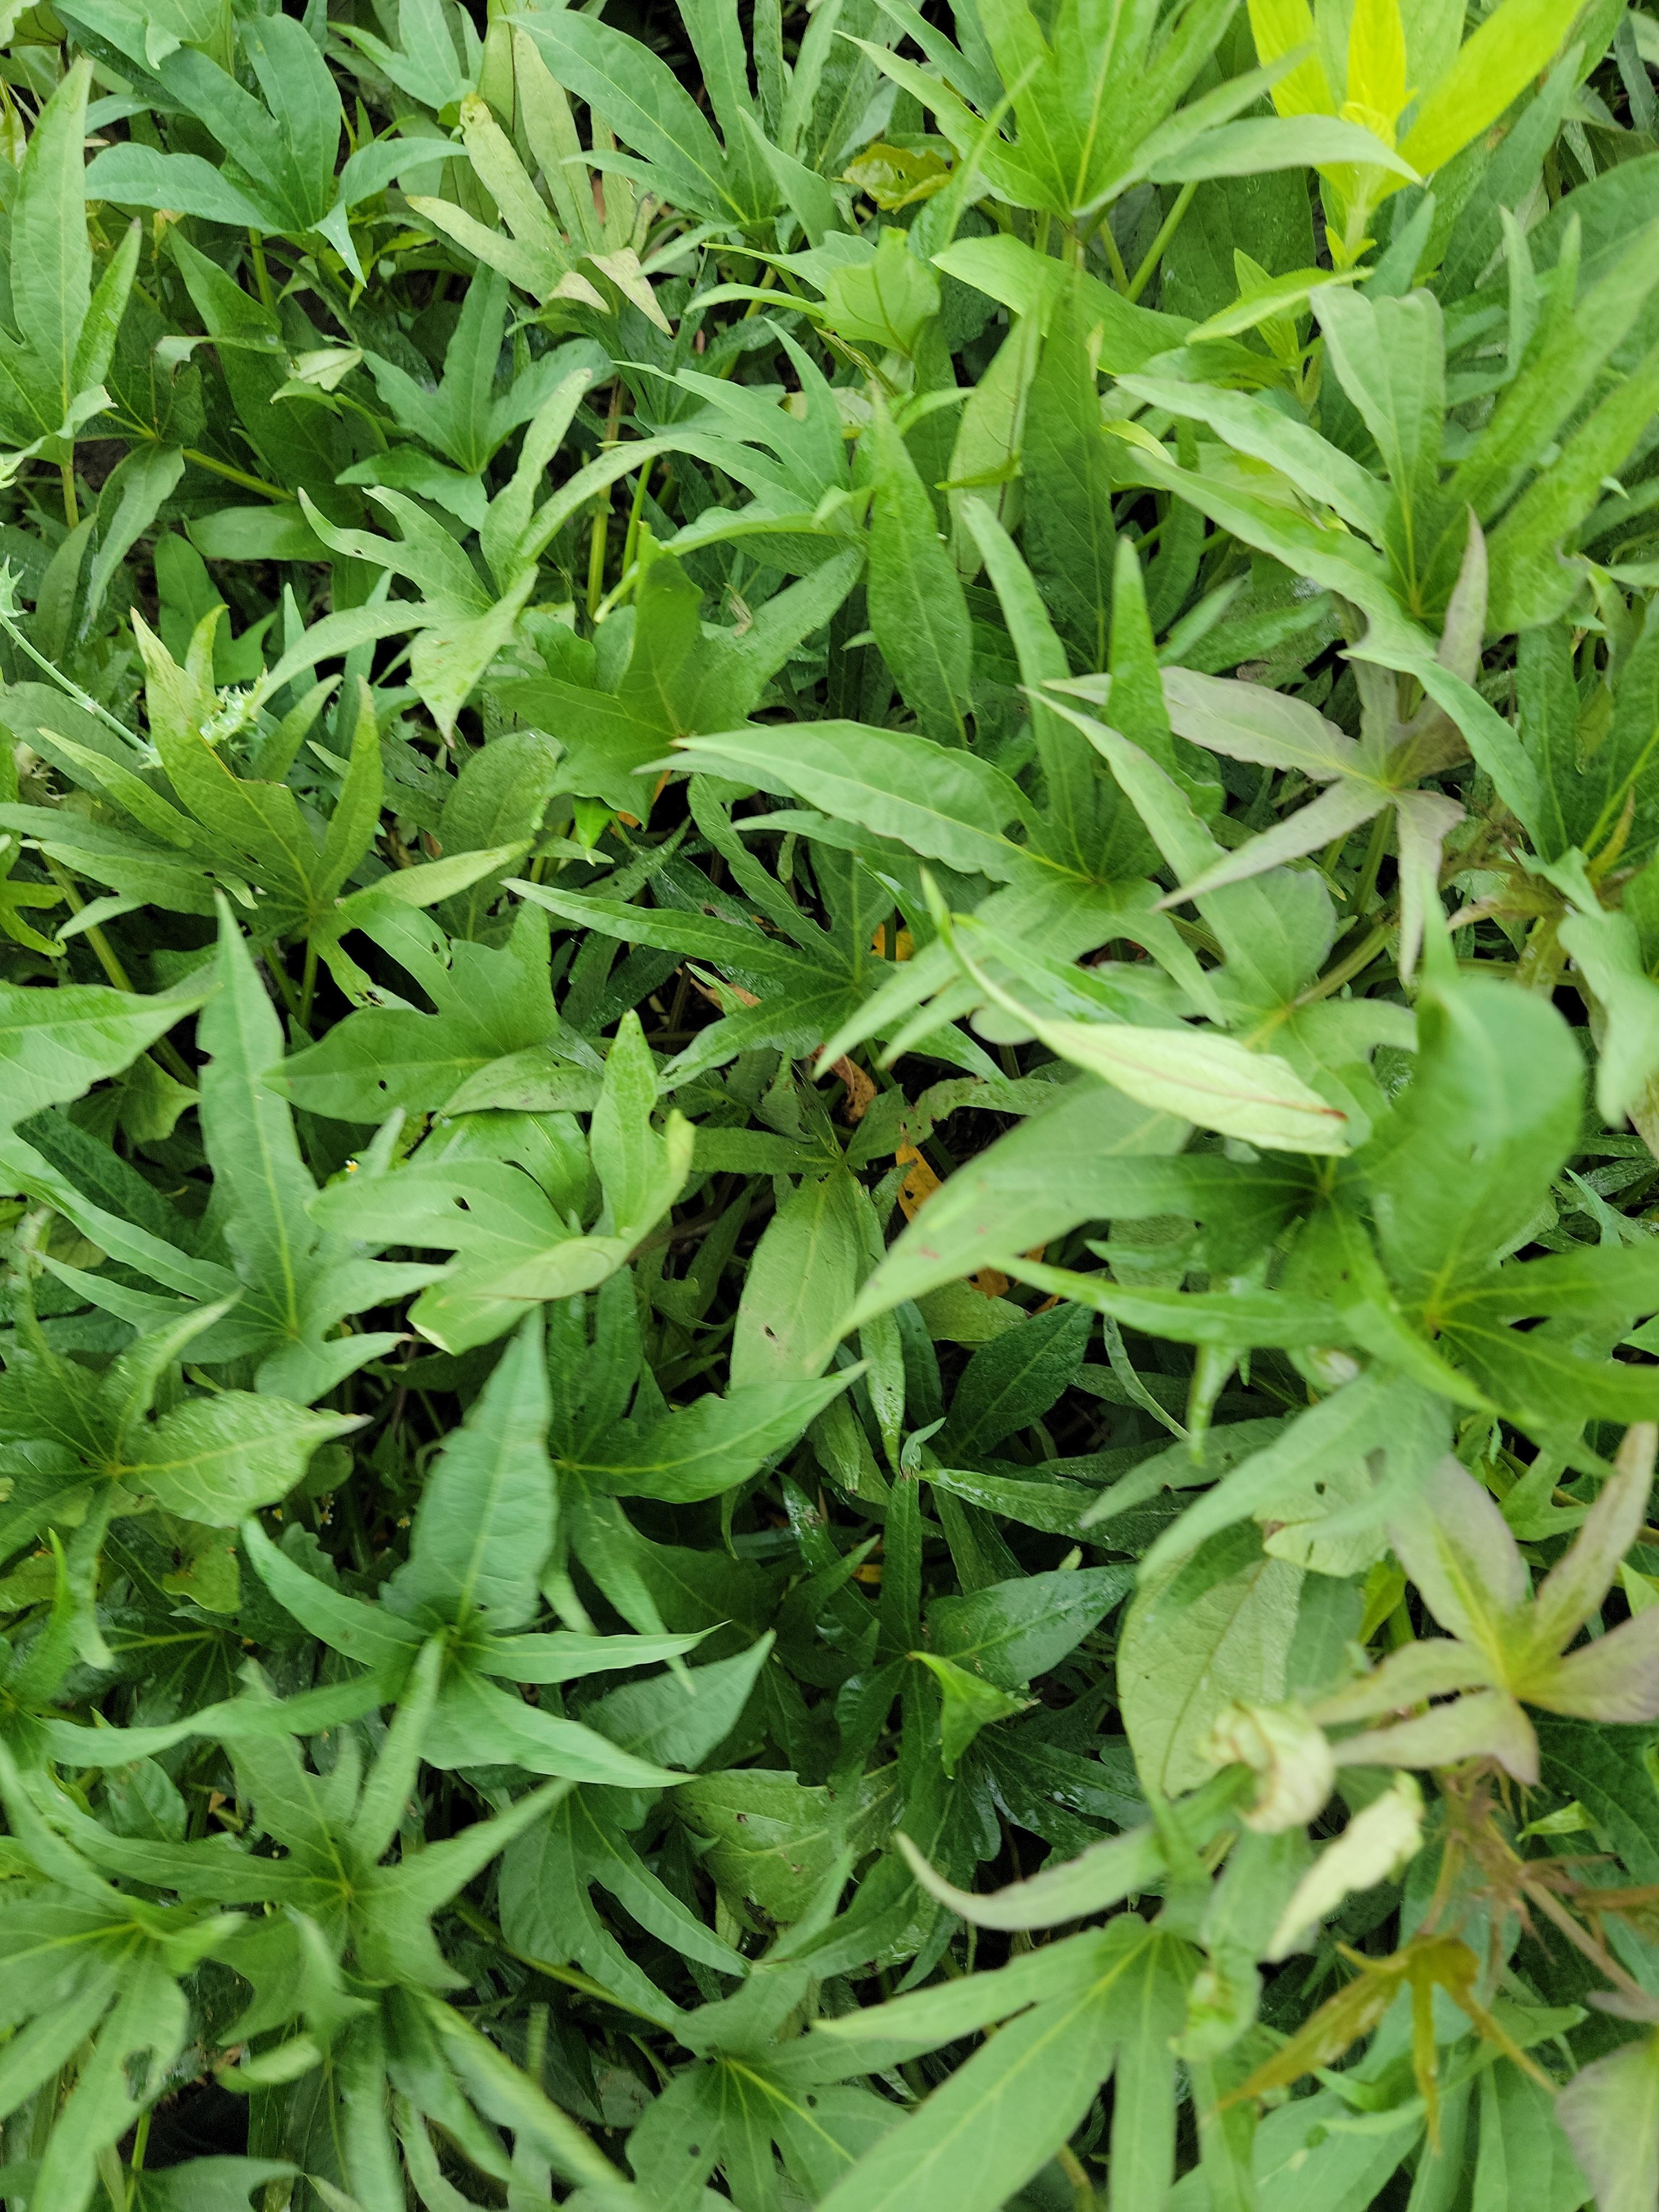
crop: sweet potato
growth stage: vegetative
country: Tanzania
